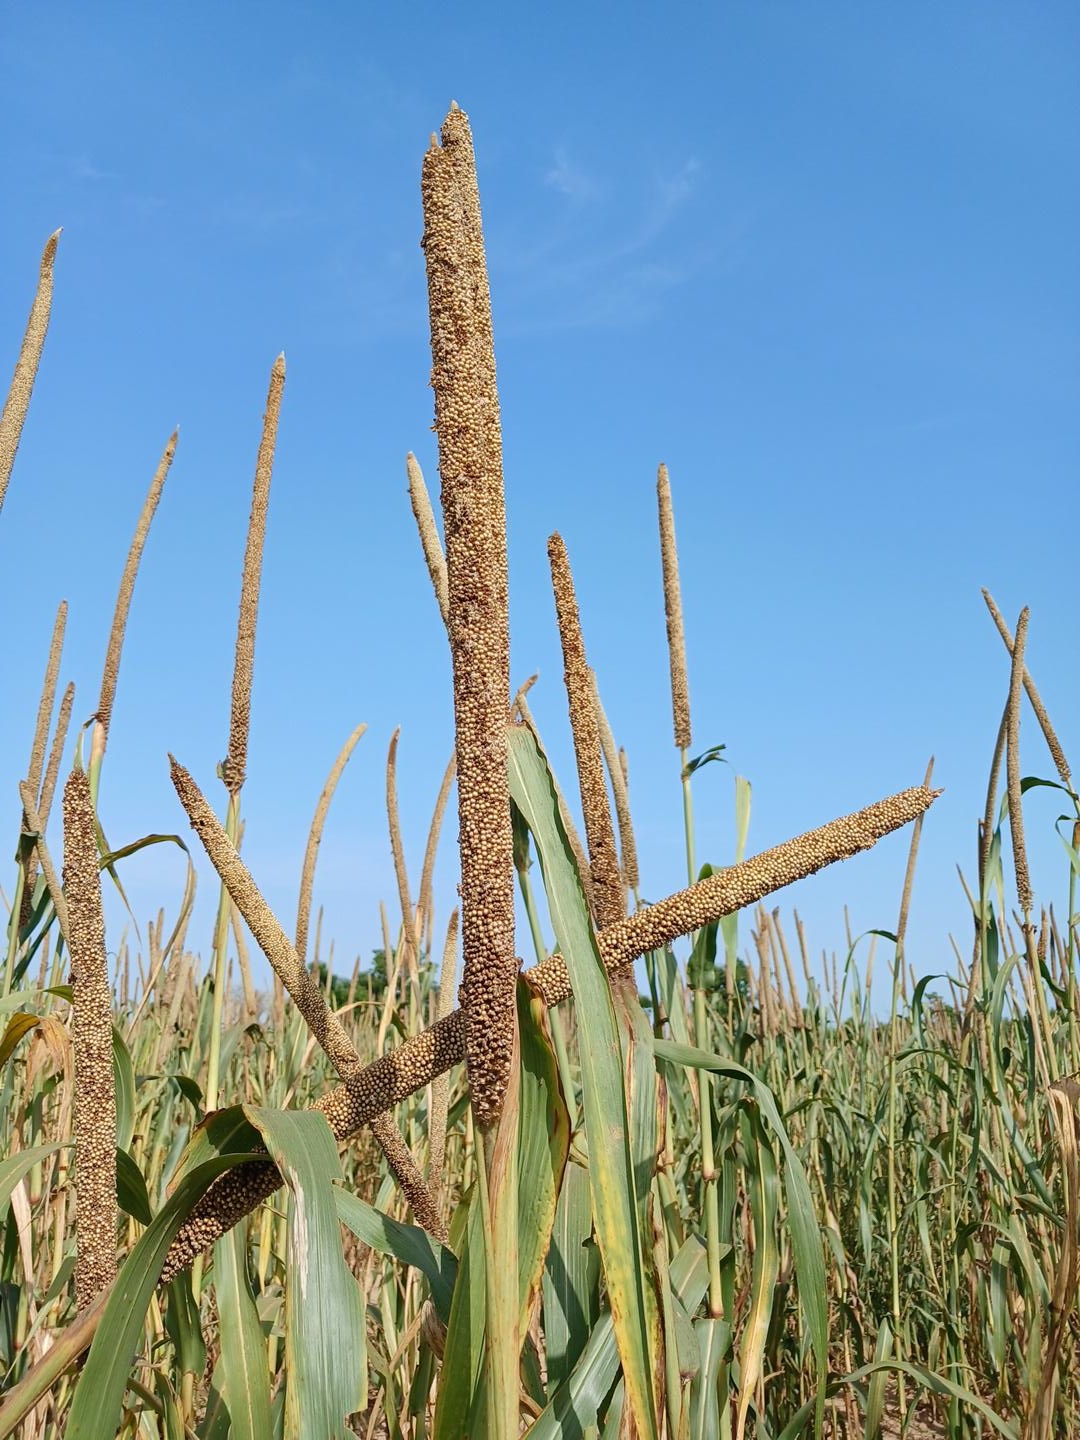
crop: pearl millet
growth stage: maturity
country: Senegal
